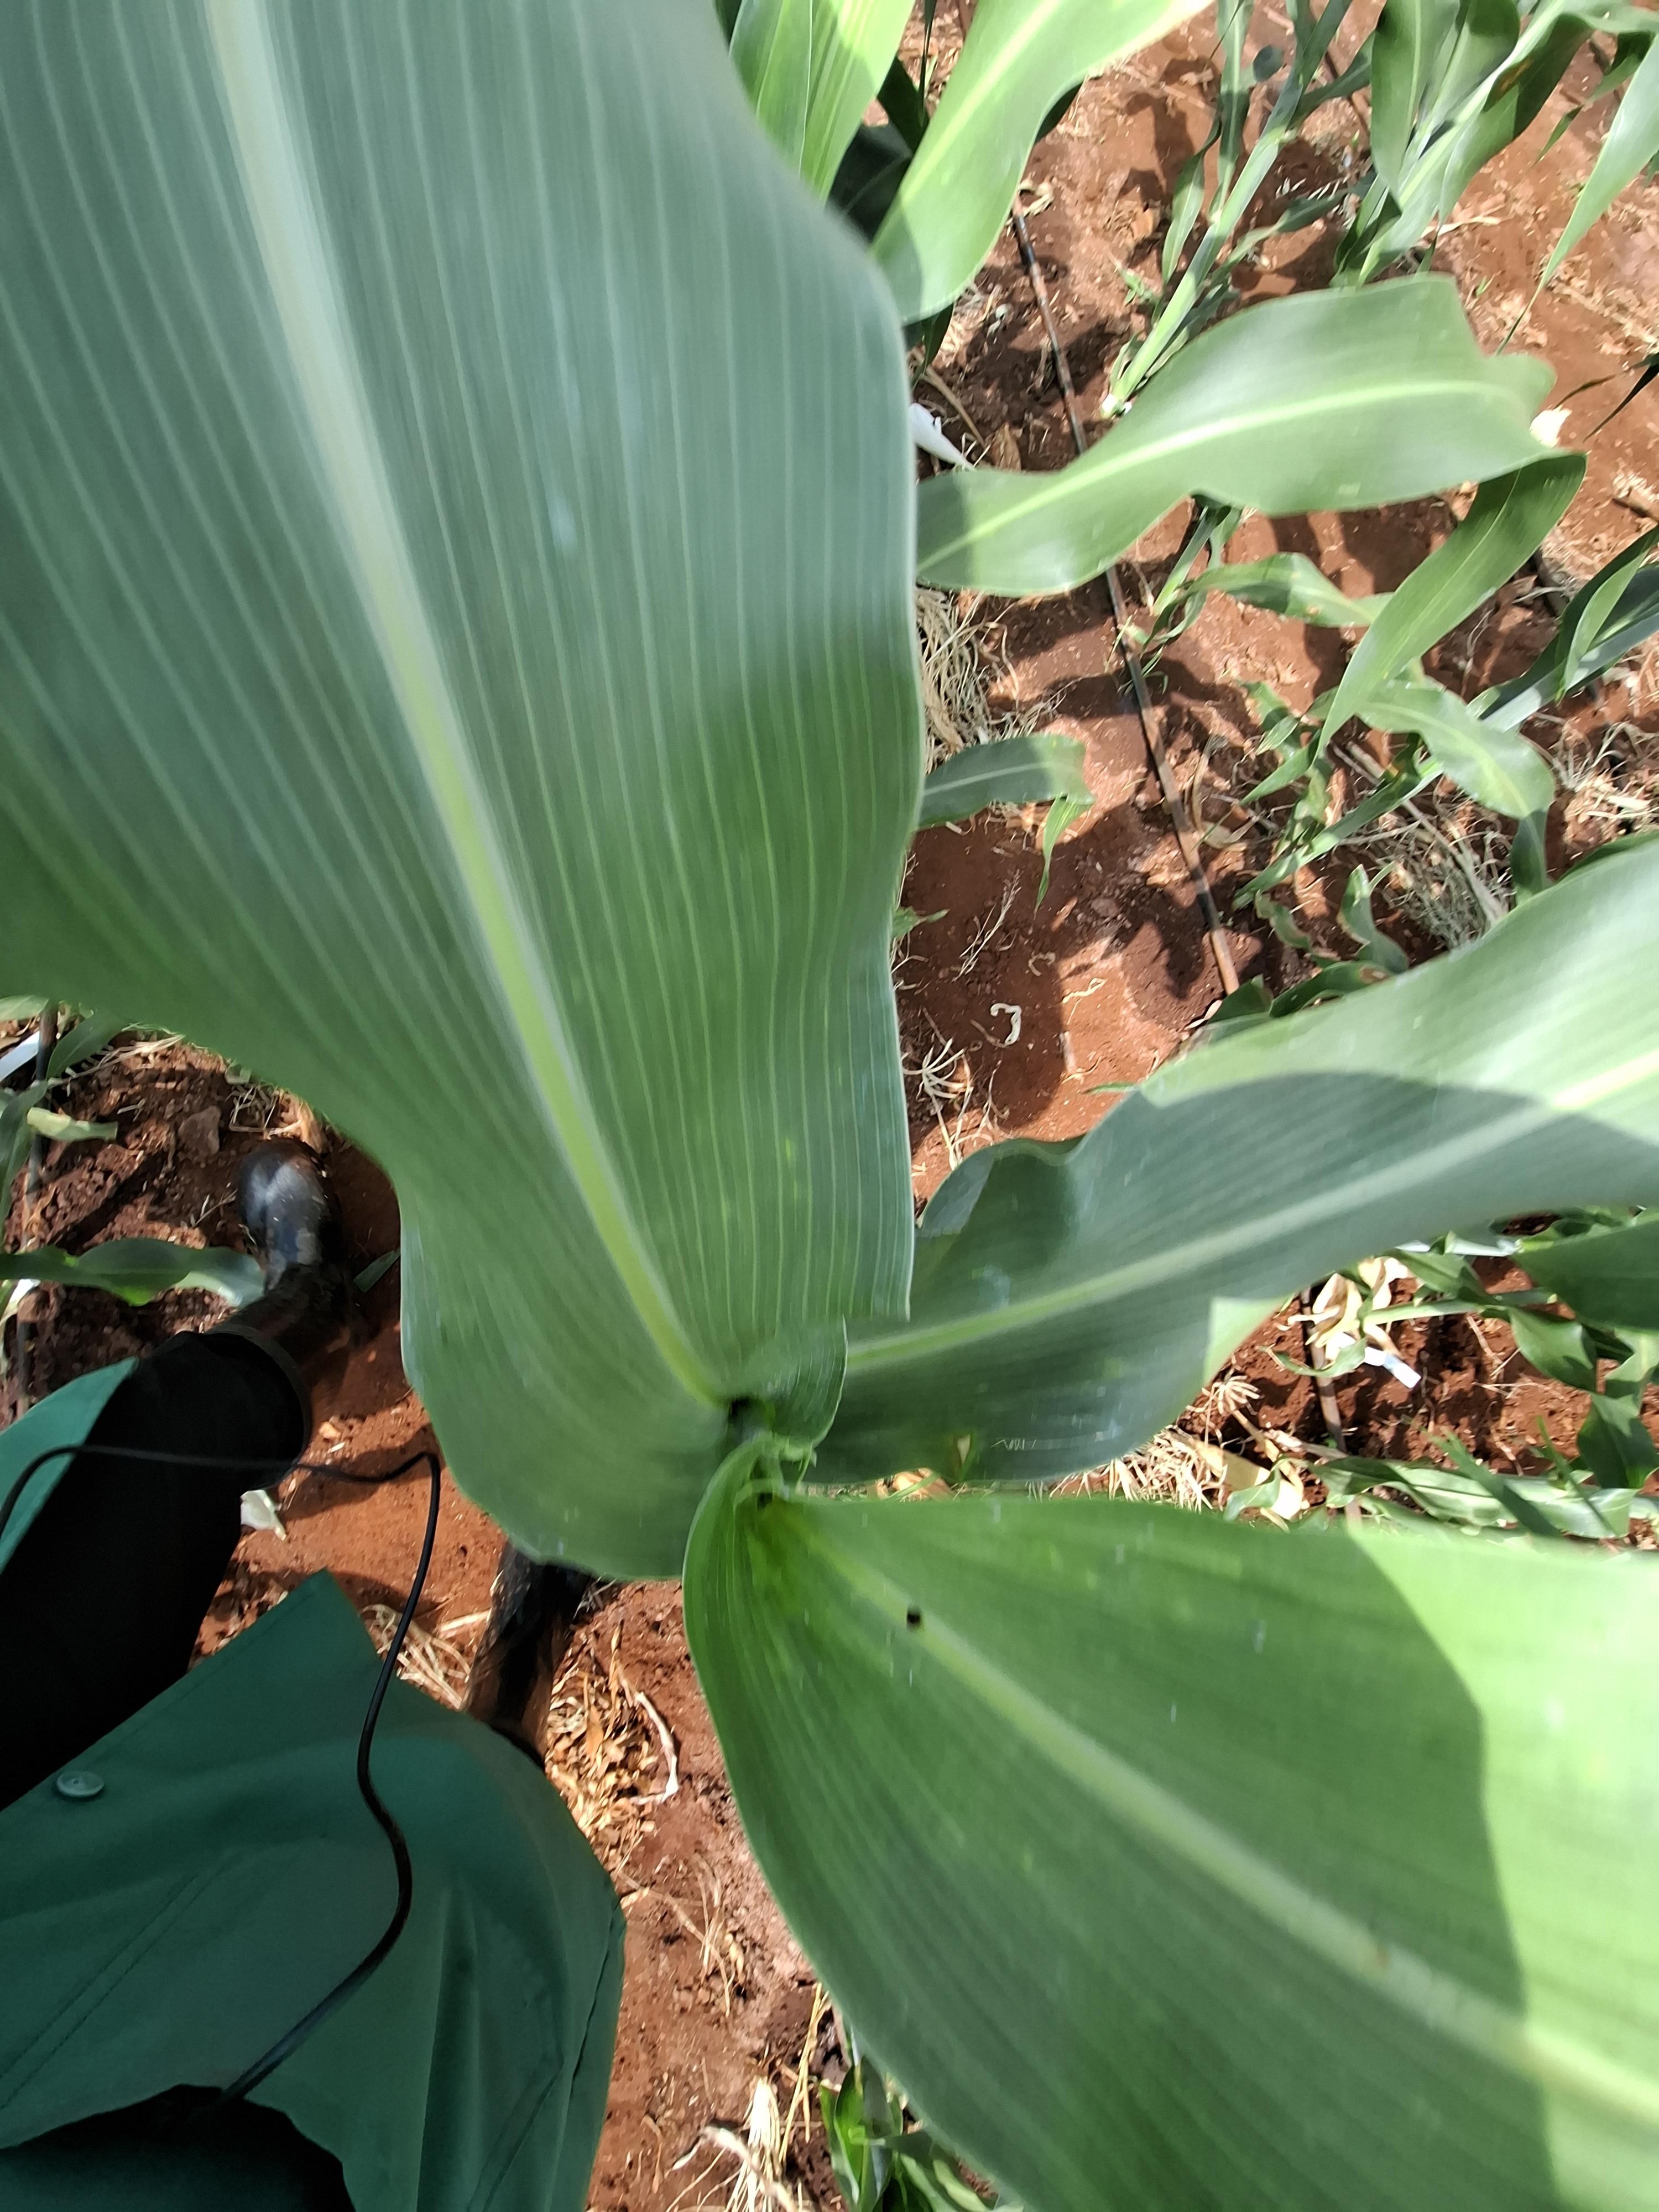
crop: sorghum
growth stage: vegetative
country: Kenya
